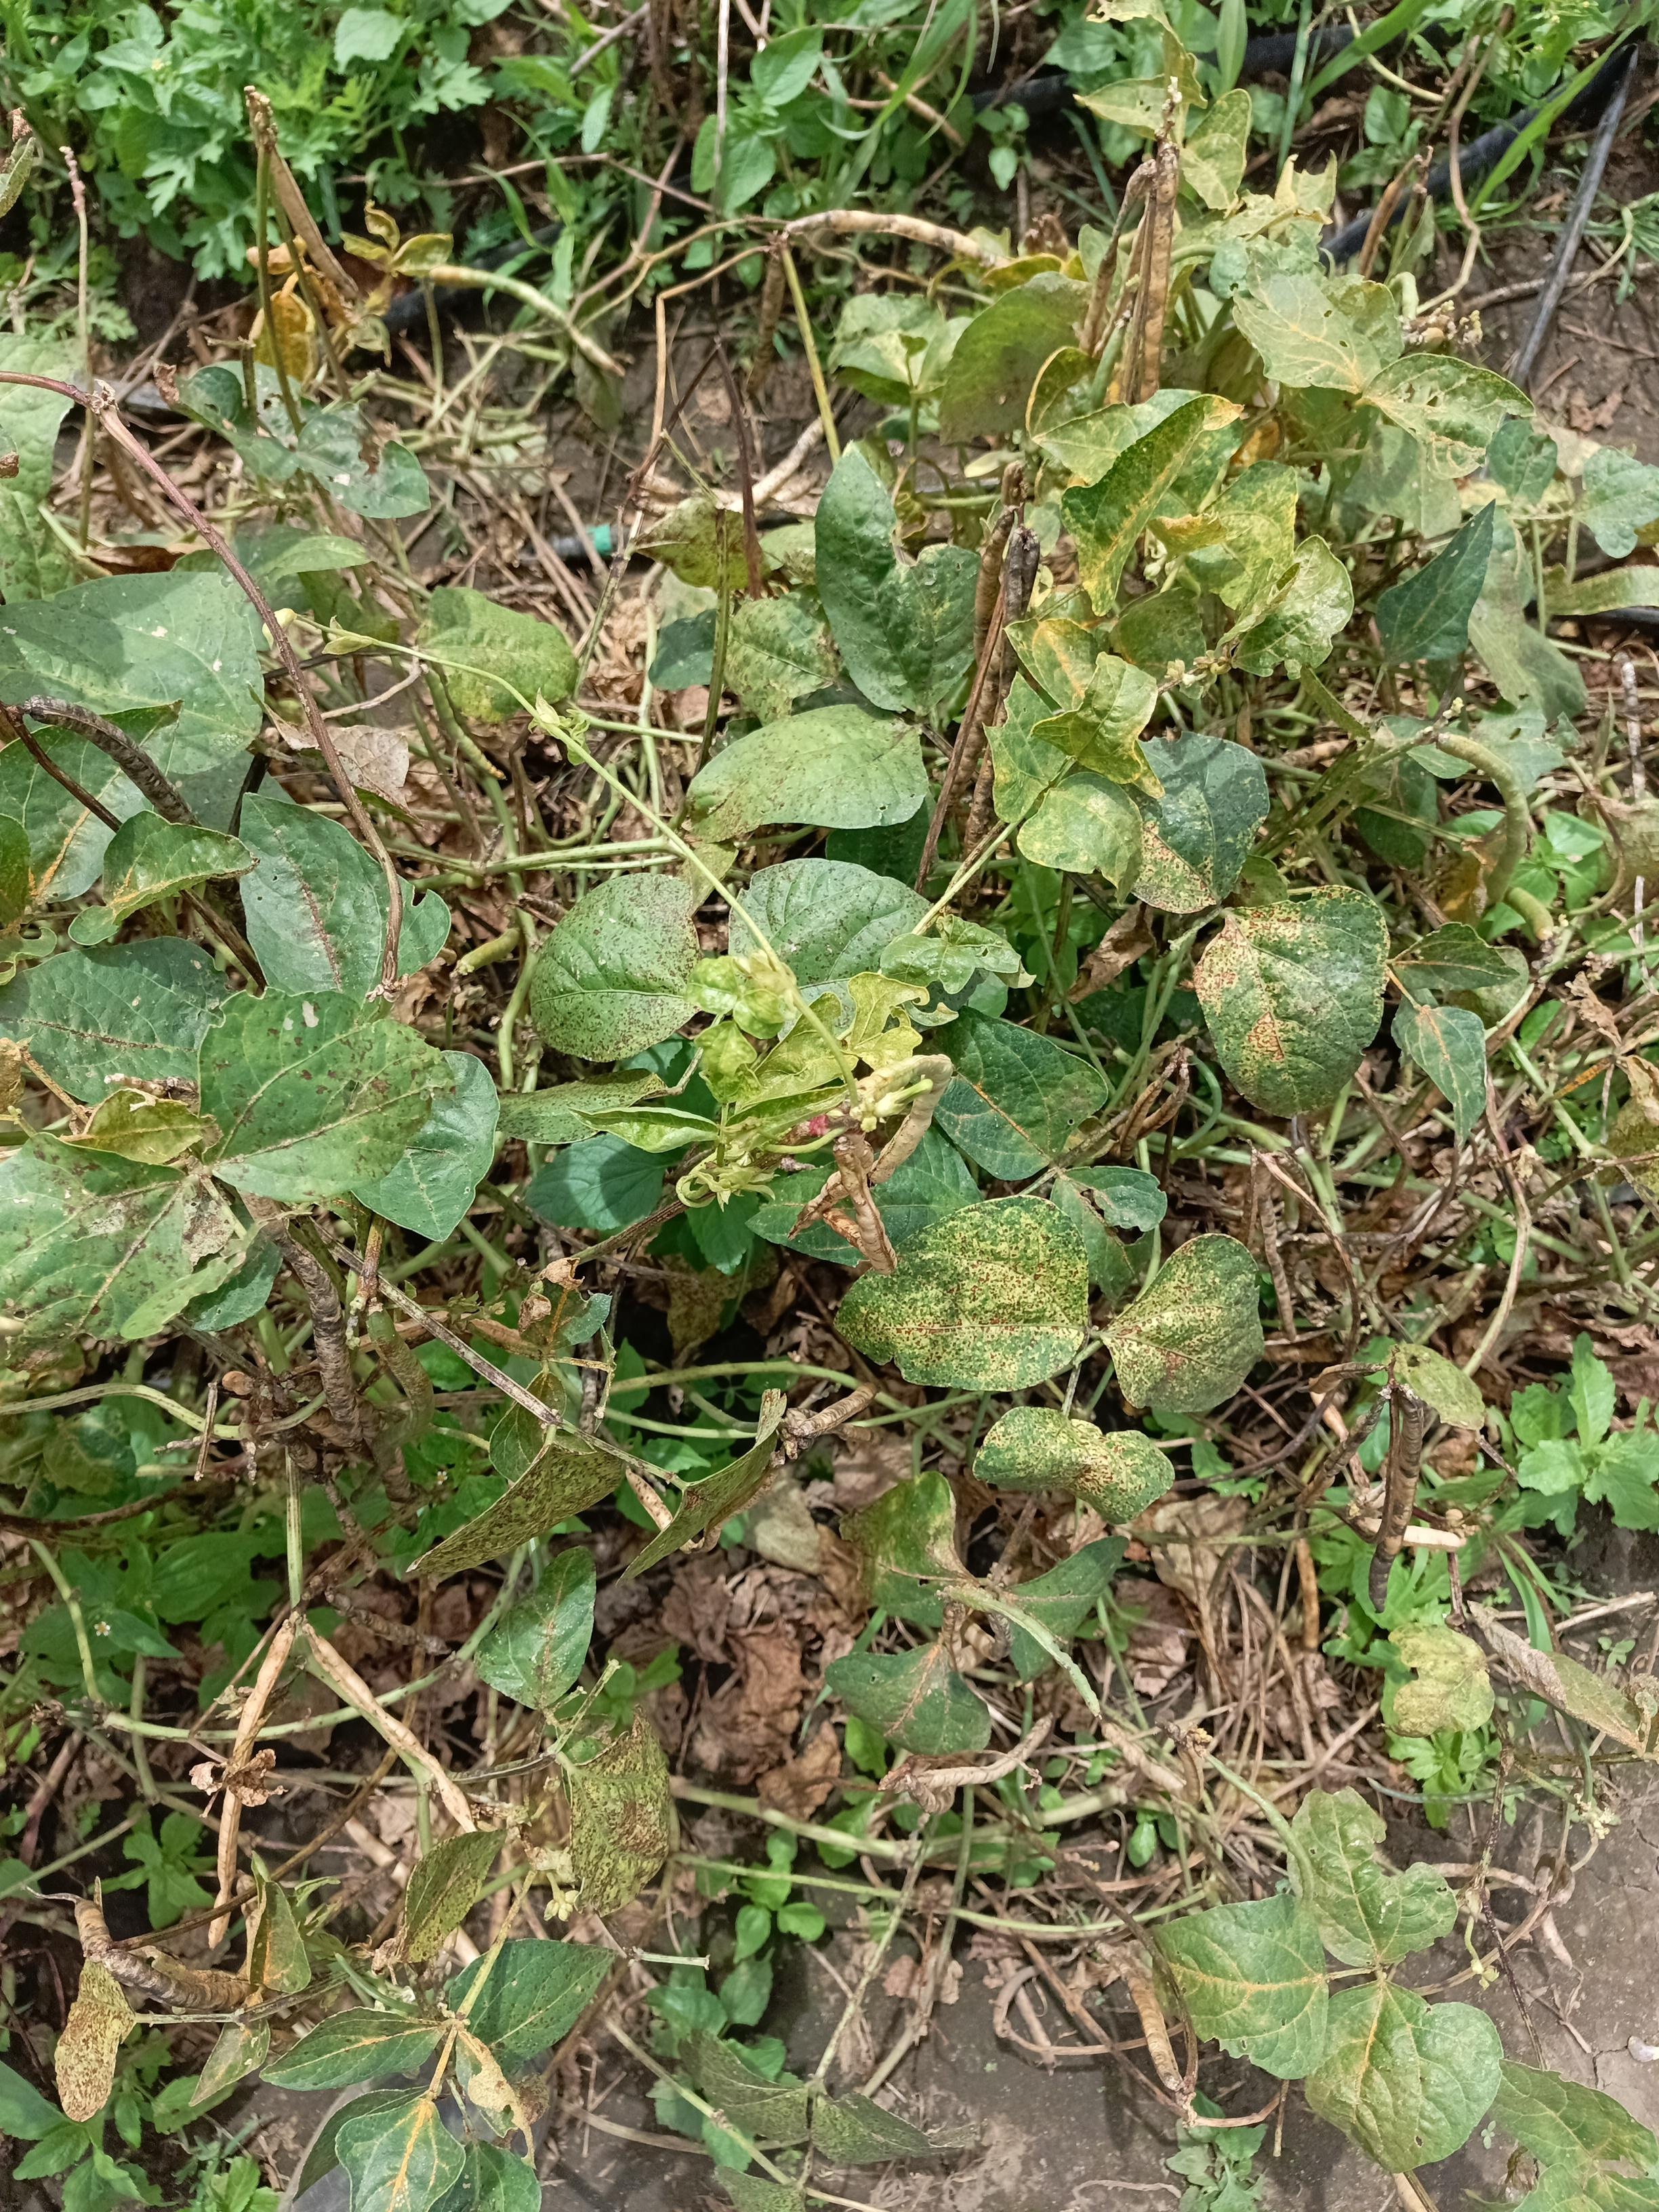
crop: cowpea
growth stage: development pod
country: Tanzania
